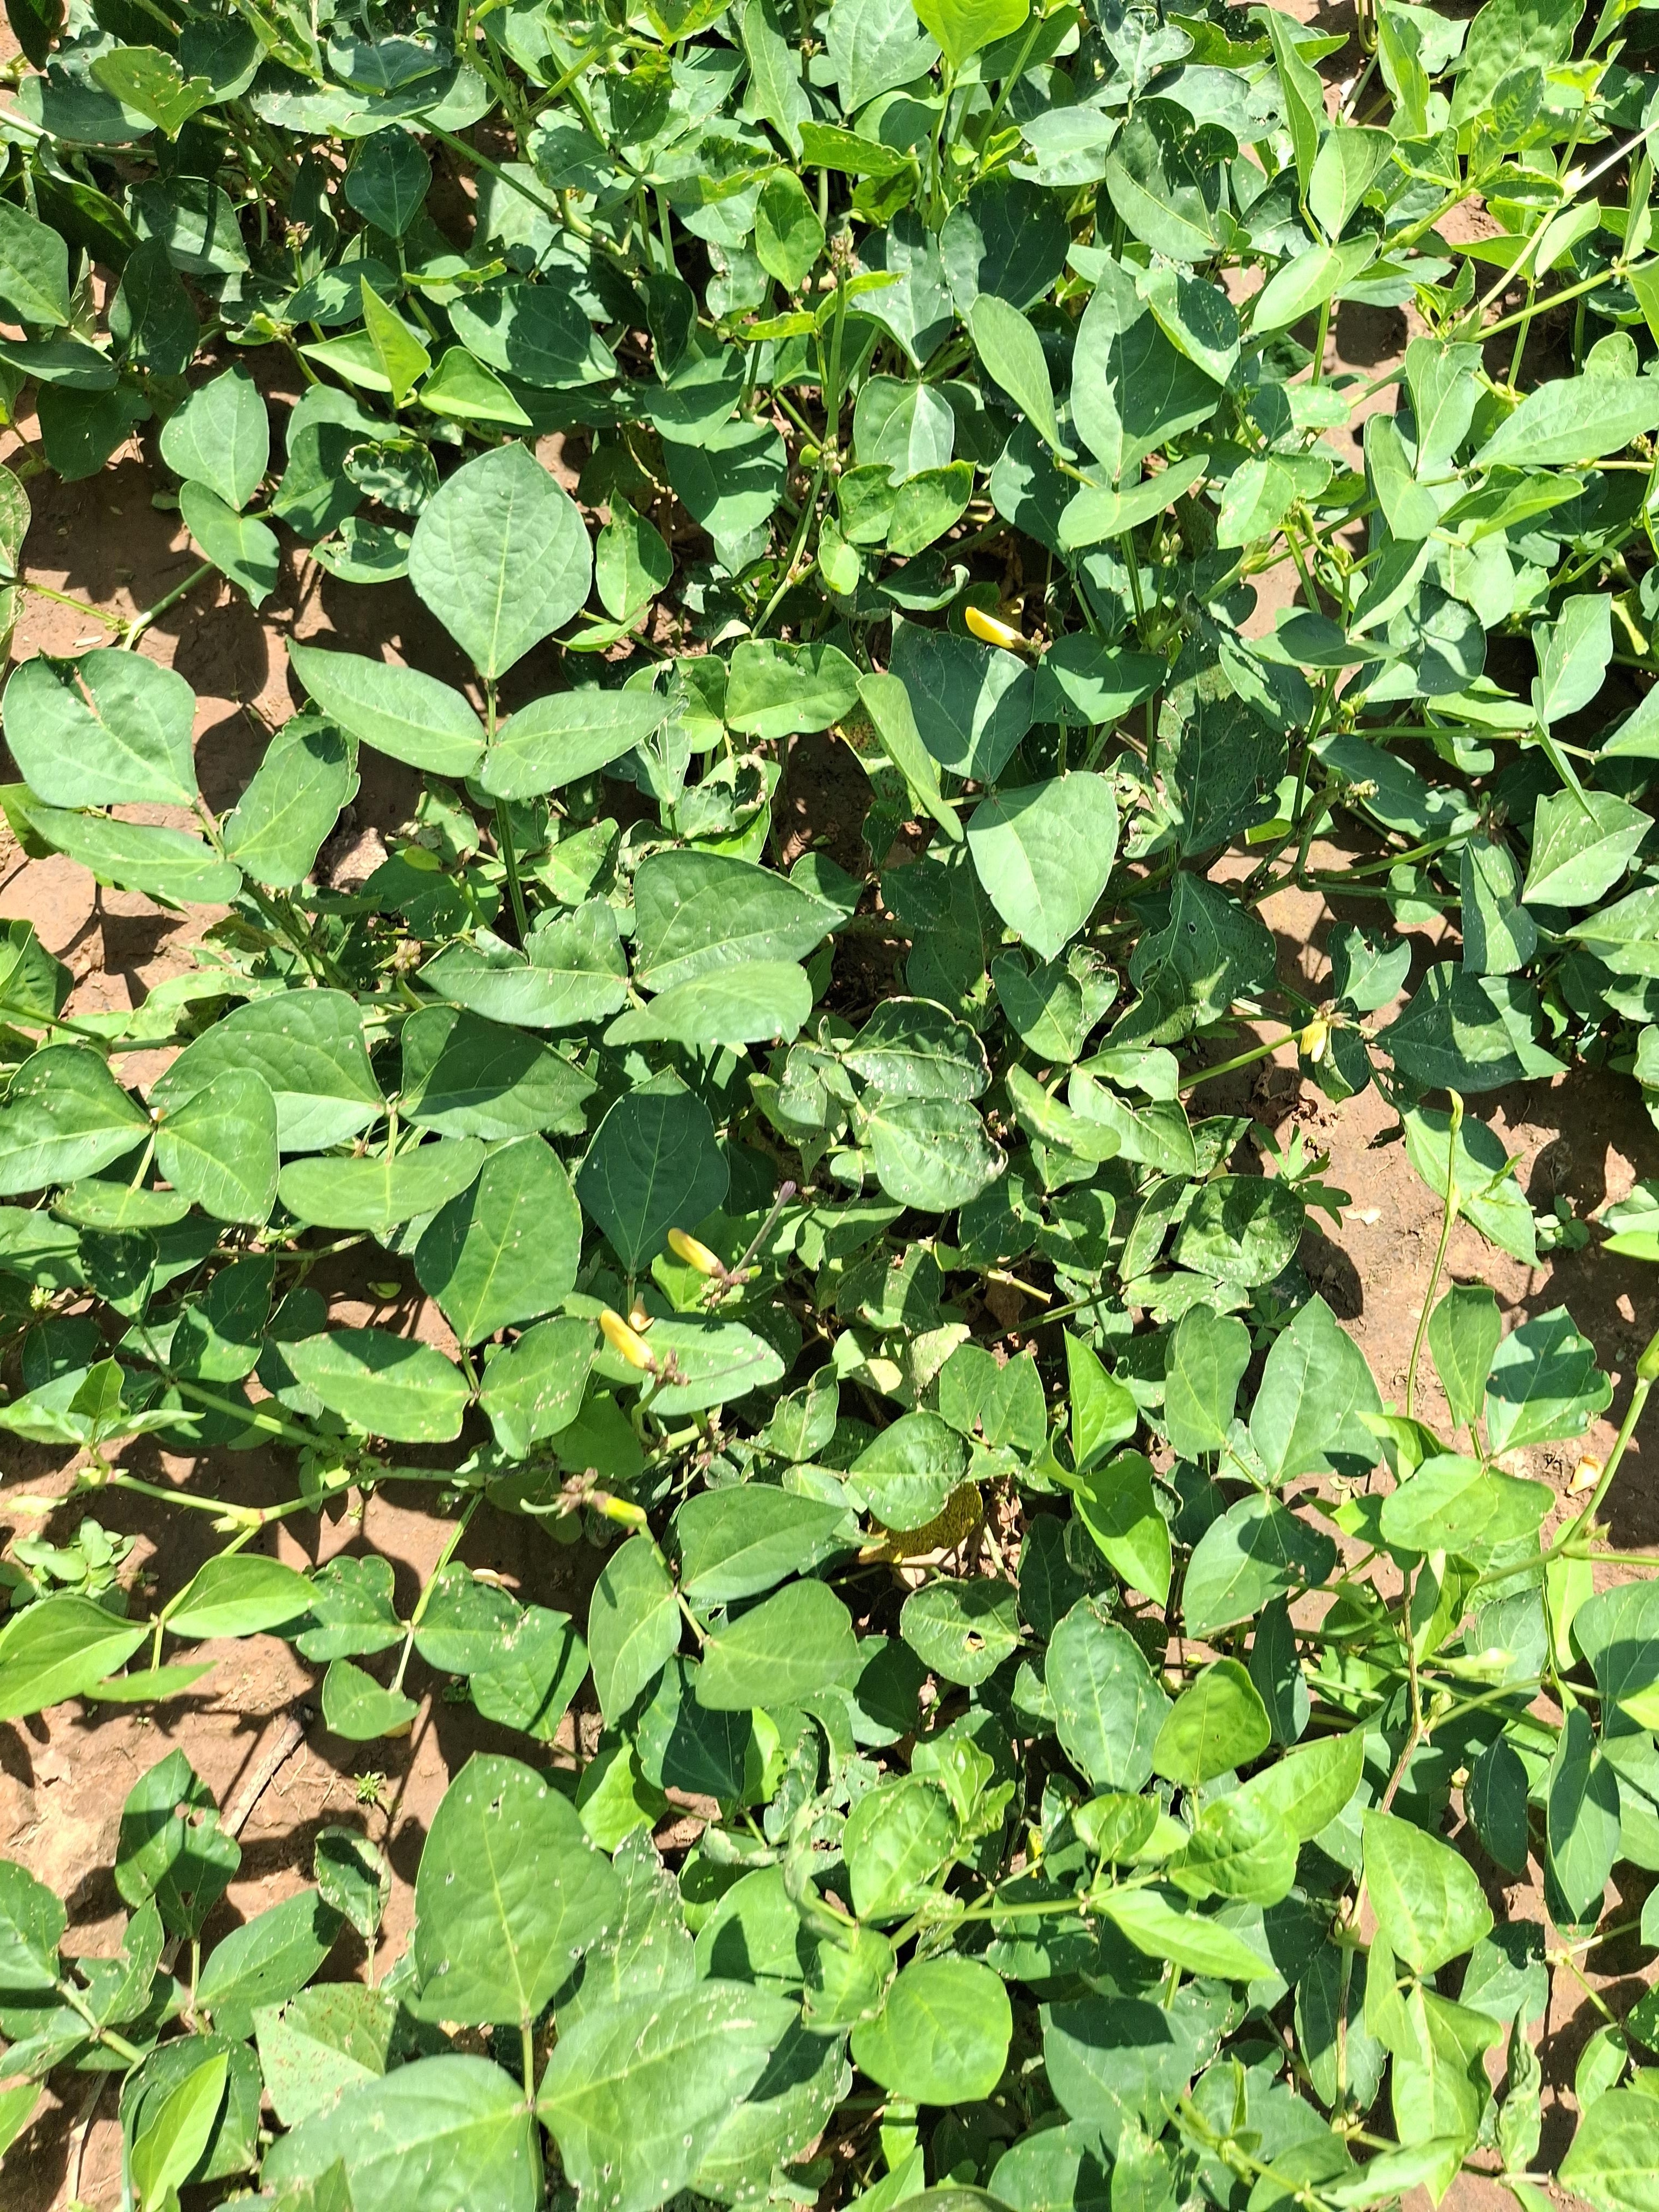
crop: cowpea
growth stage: flowering
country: Nigeria
